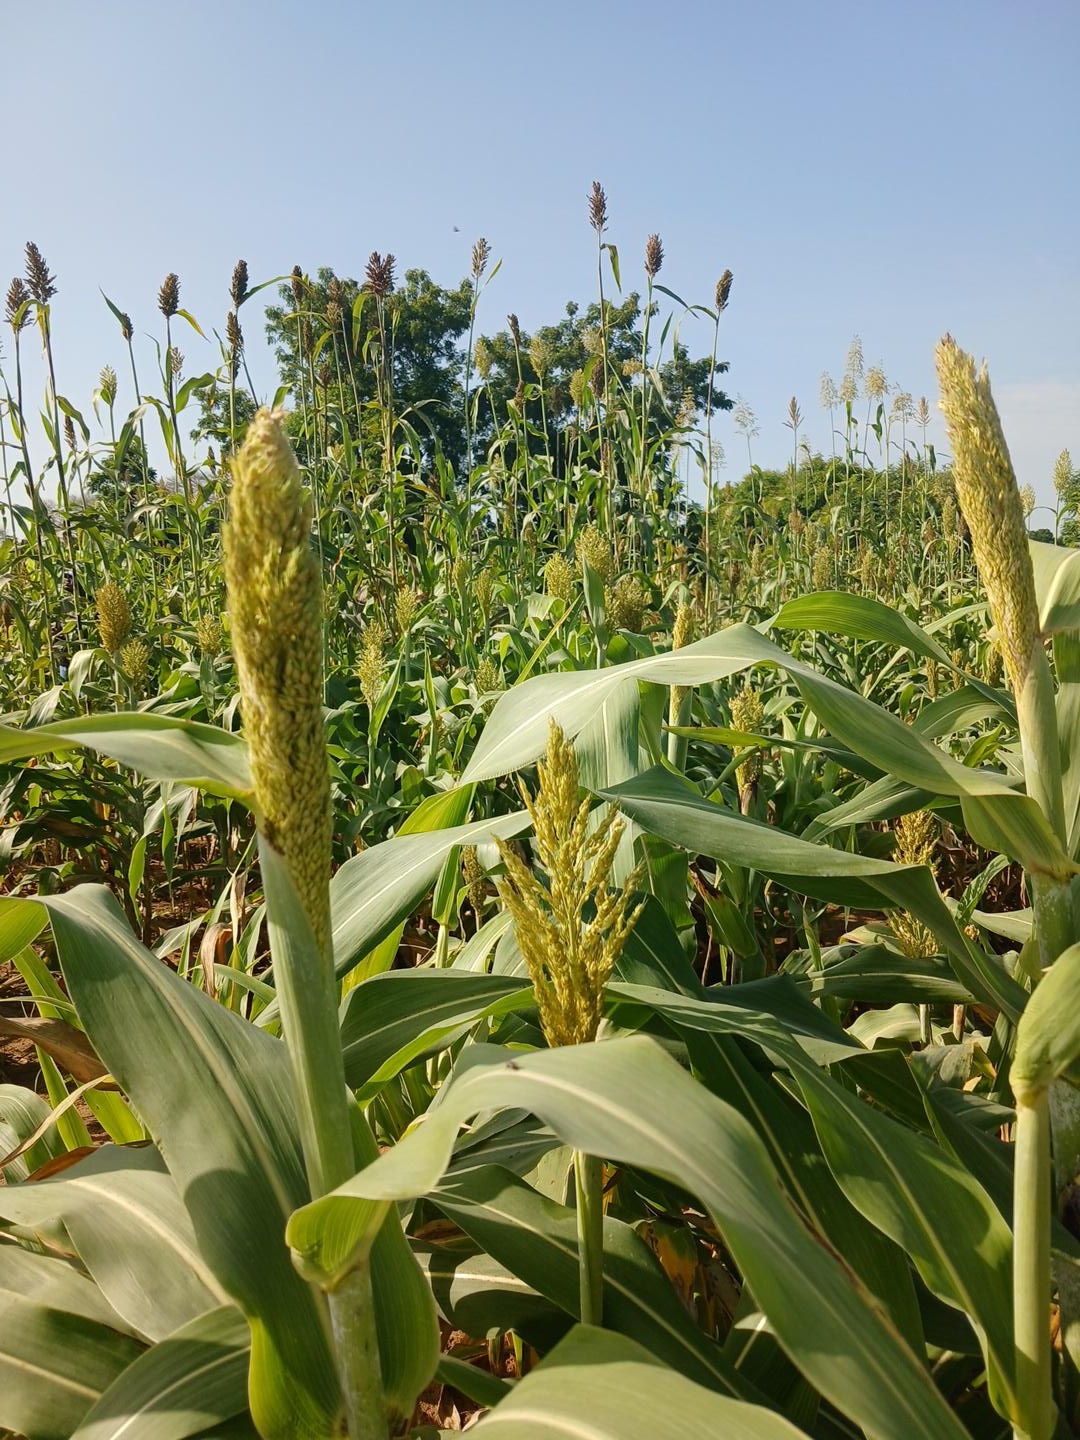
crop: sorghum
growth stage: heading tuber
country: Senegal
